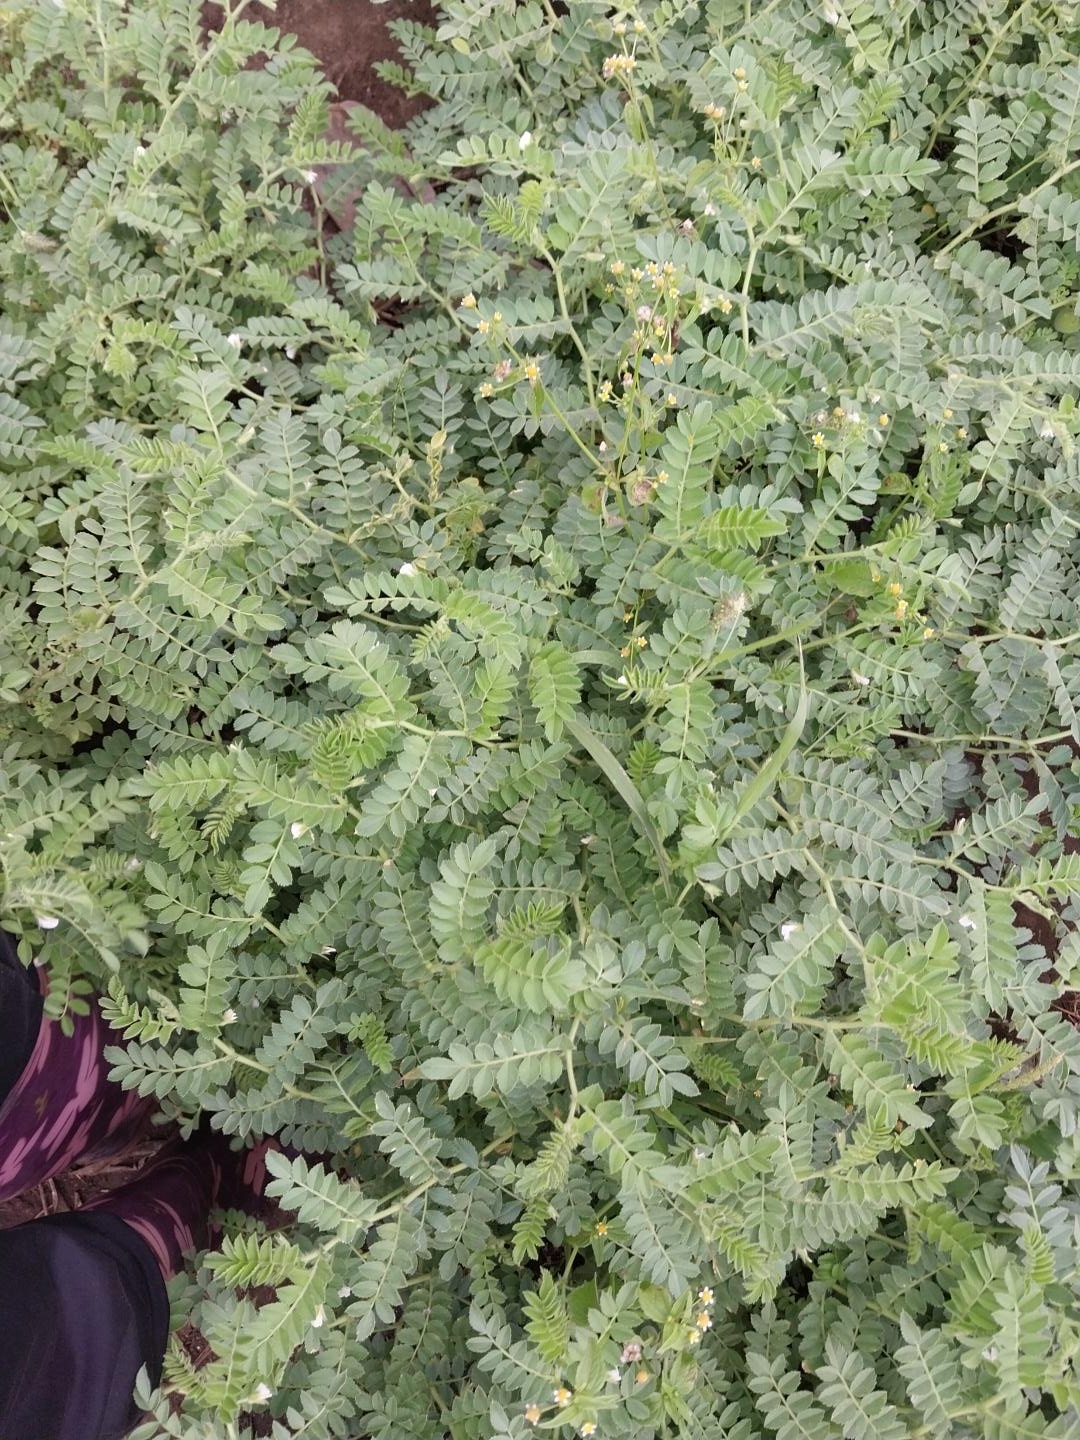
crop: chickpea
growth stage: development pod
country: Tanzania
